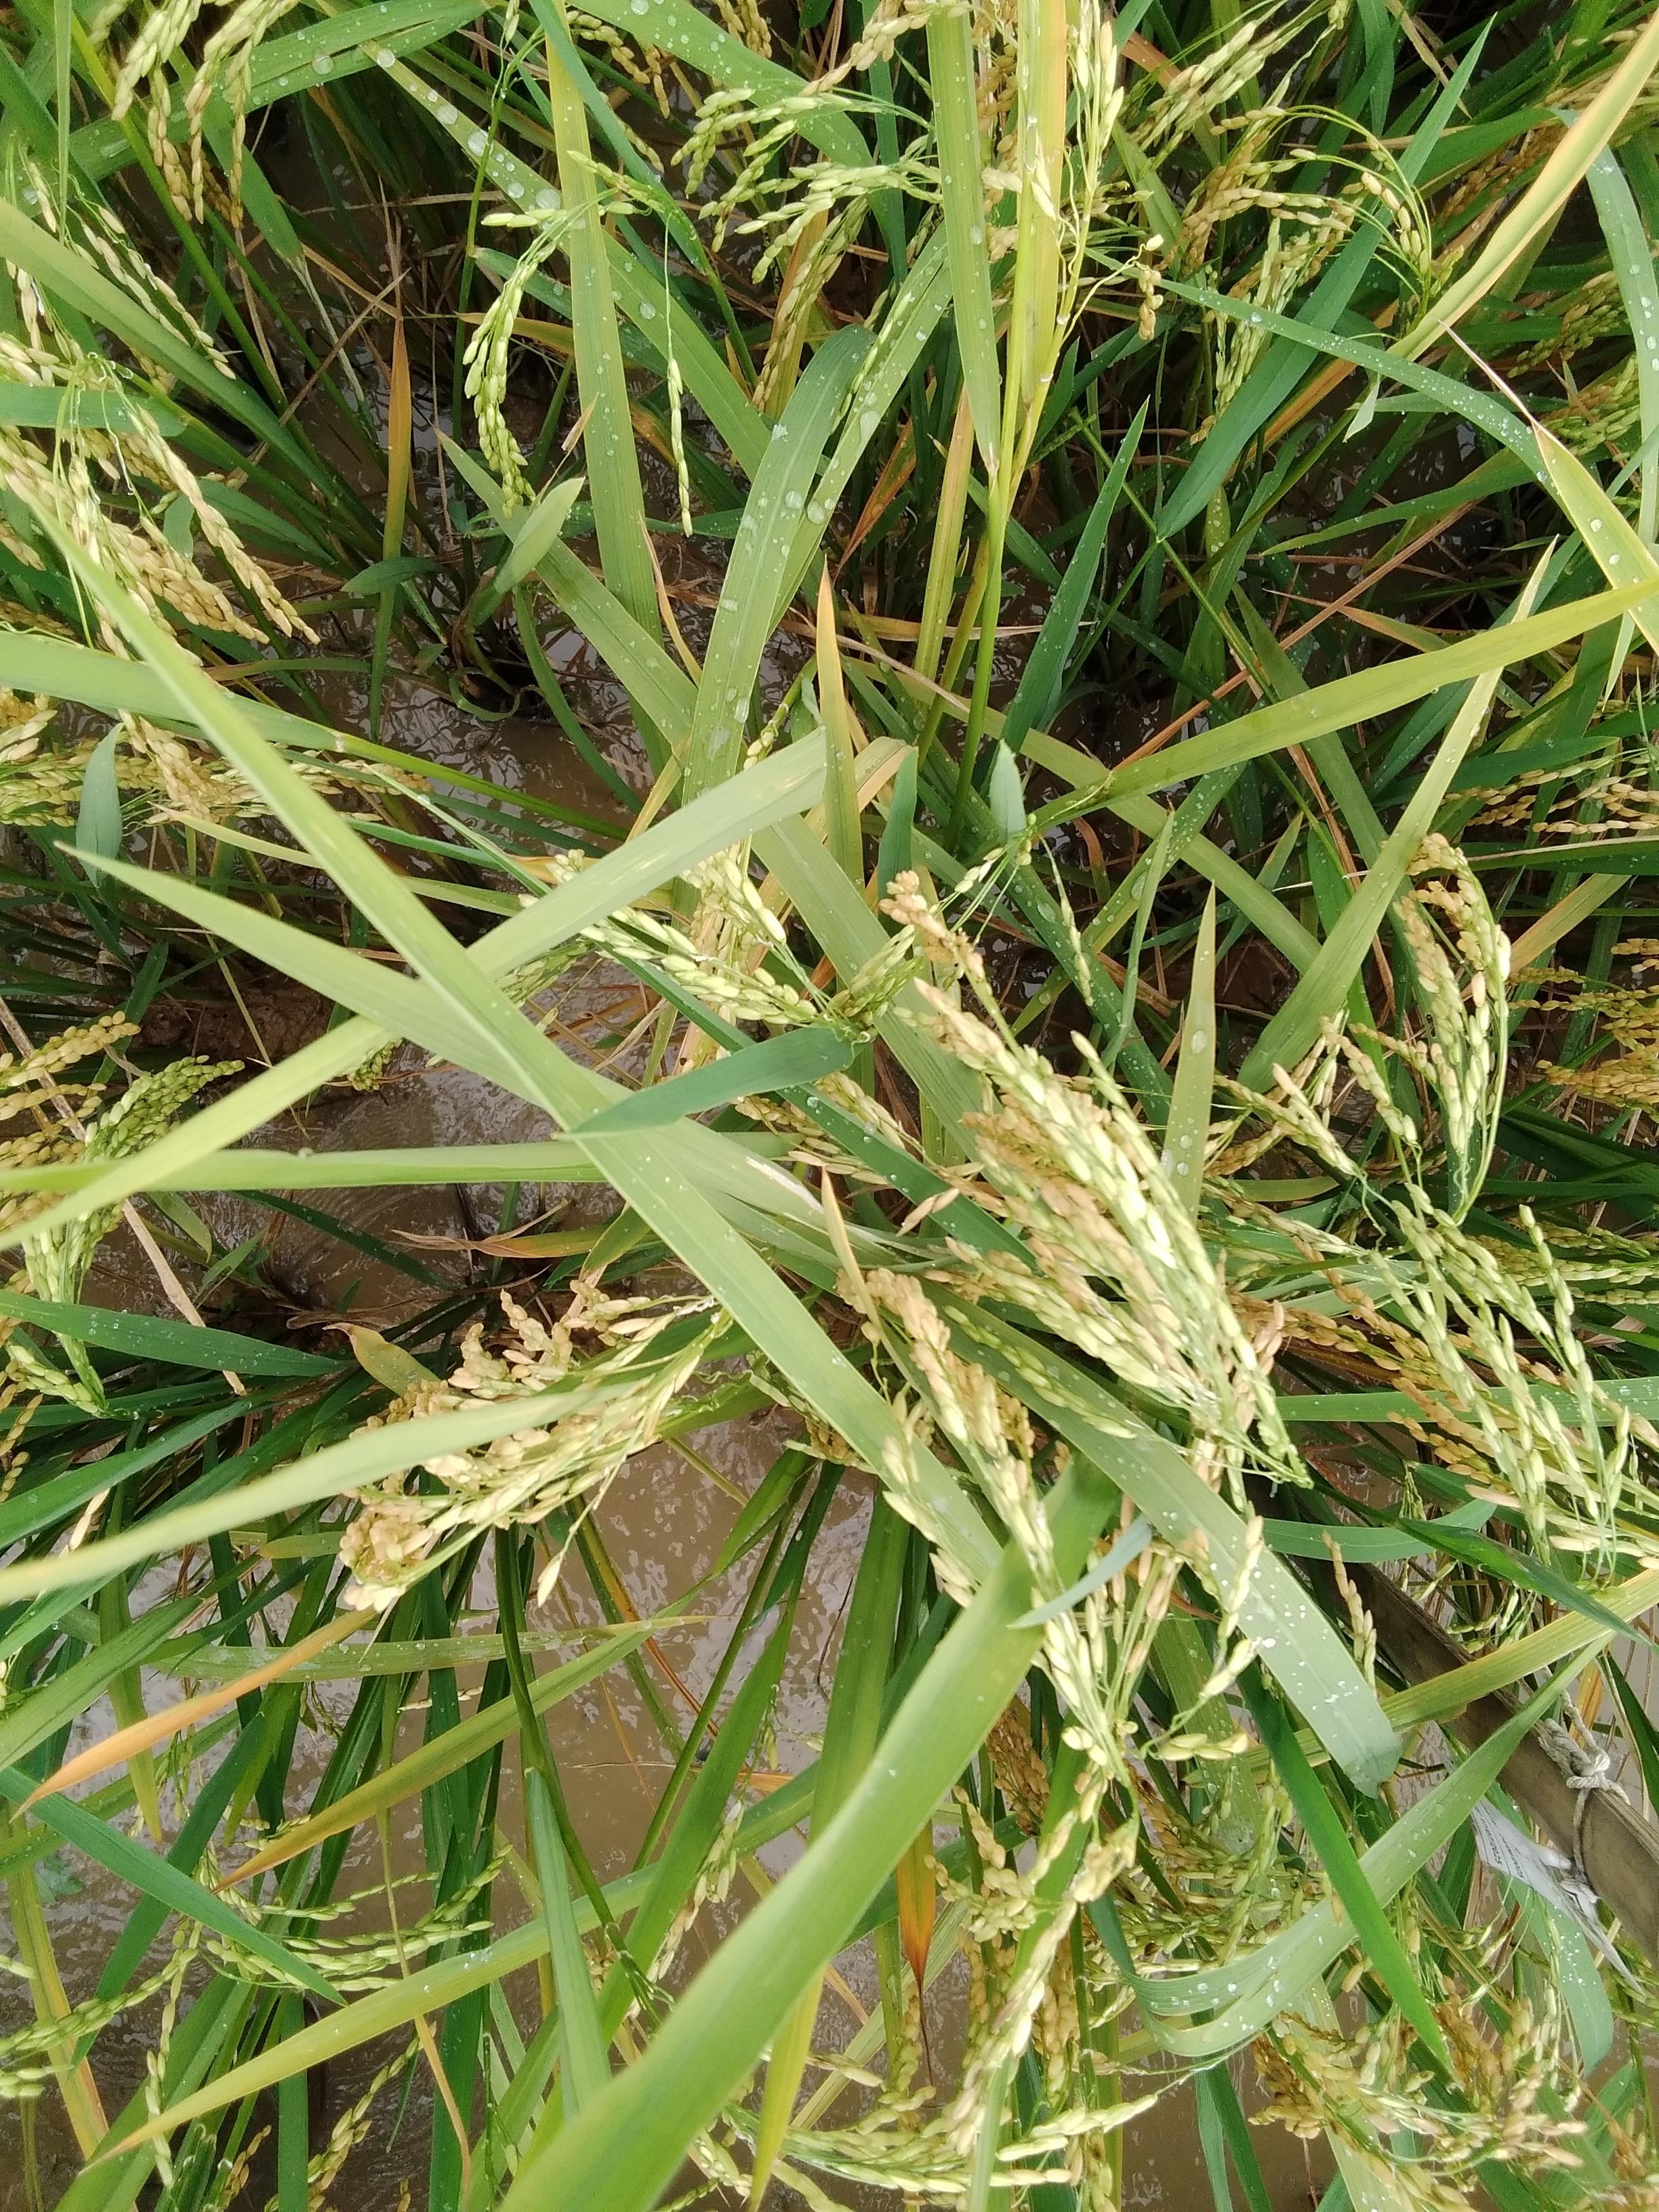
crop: rice
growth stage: ripening
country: Nigeria
